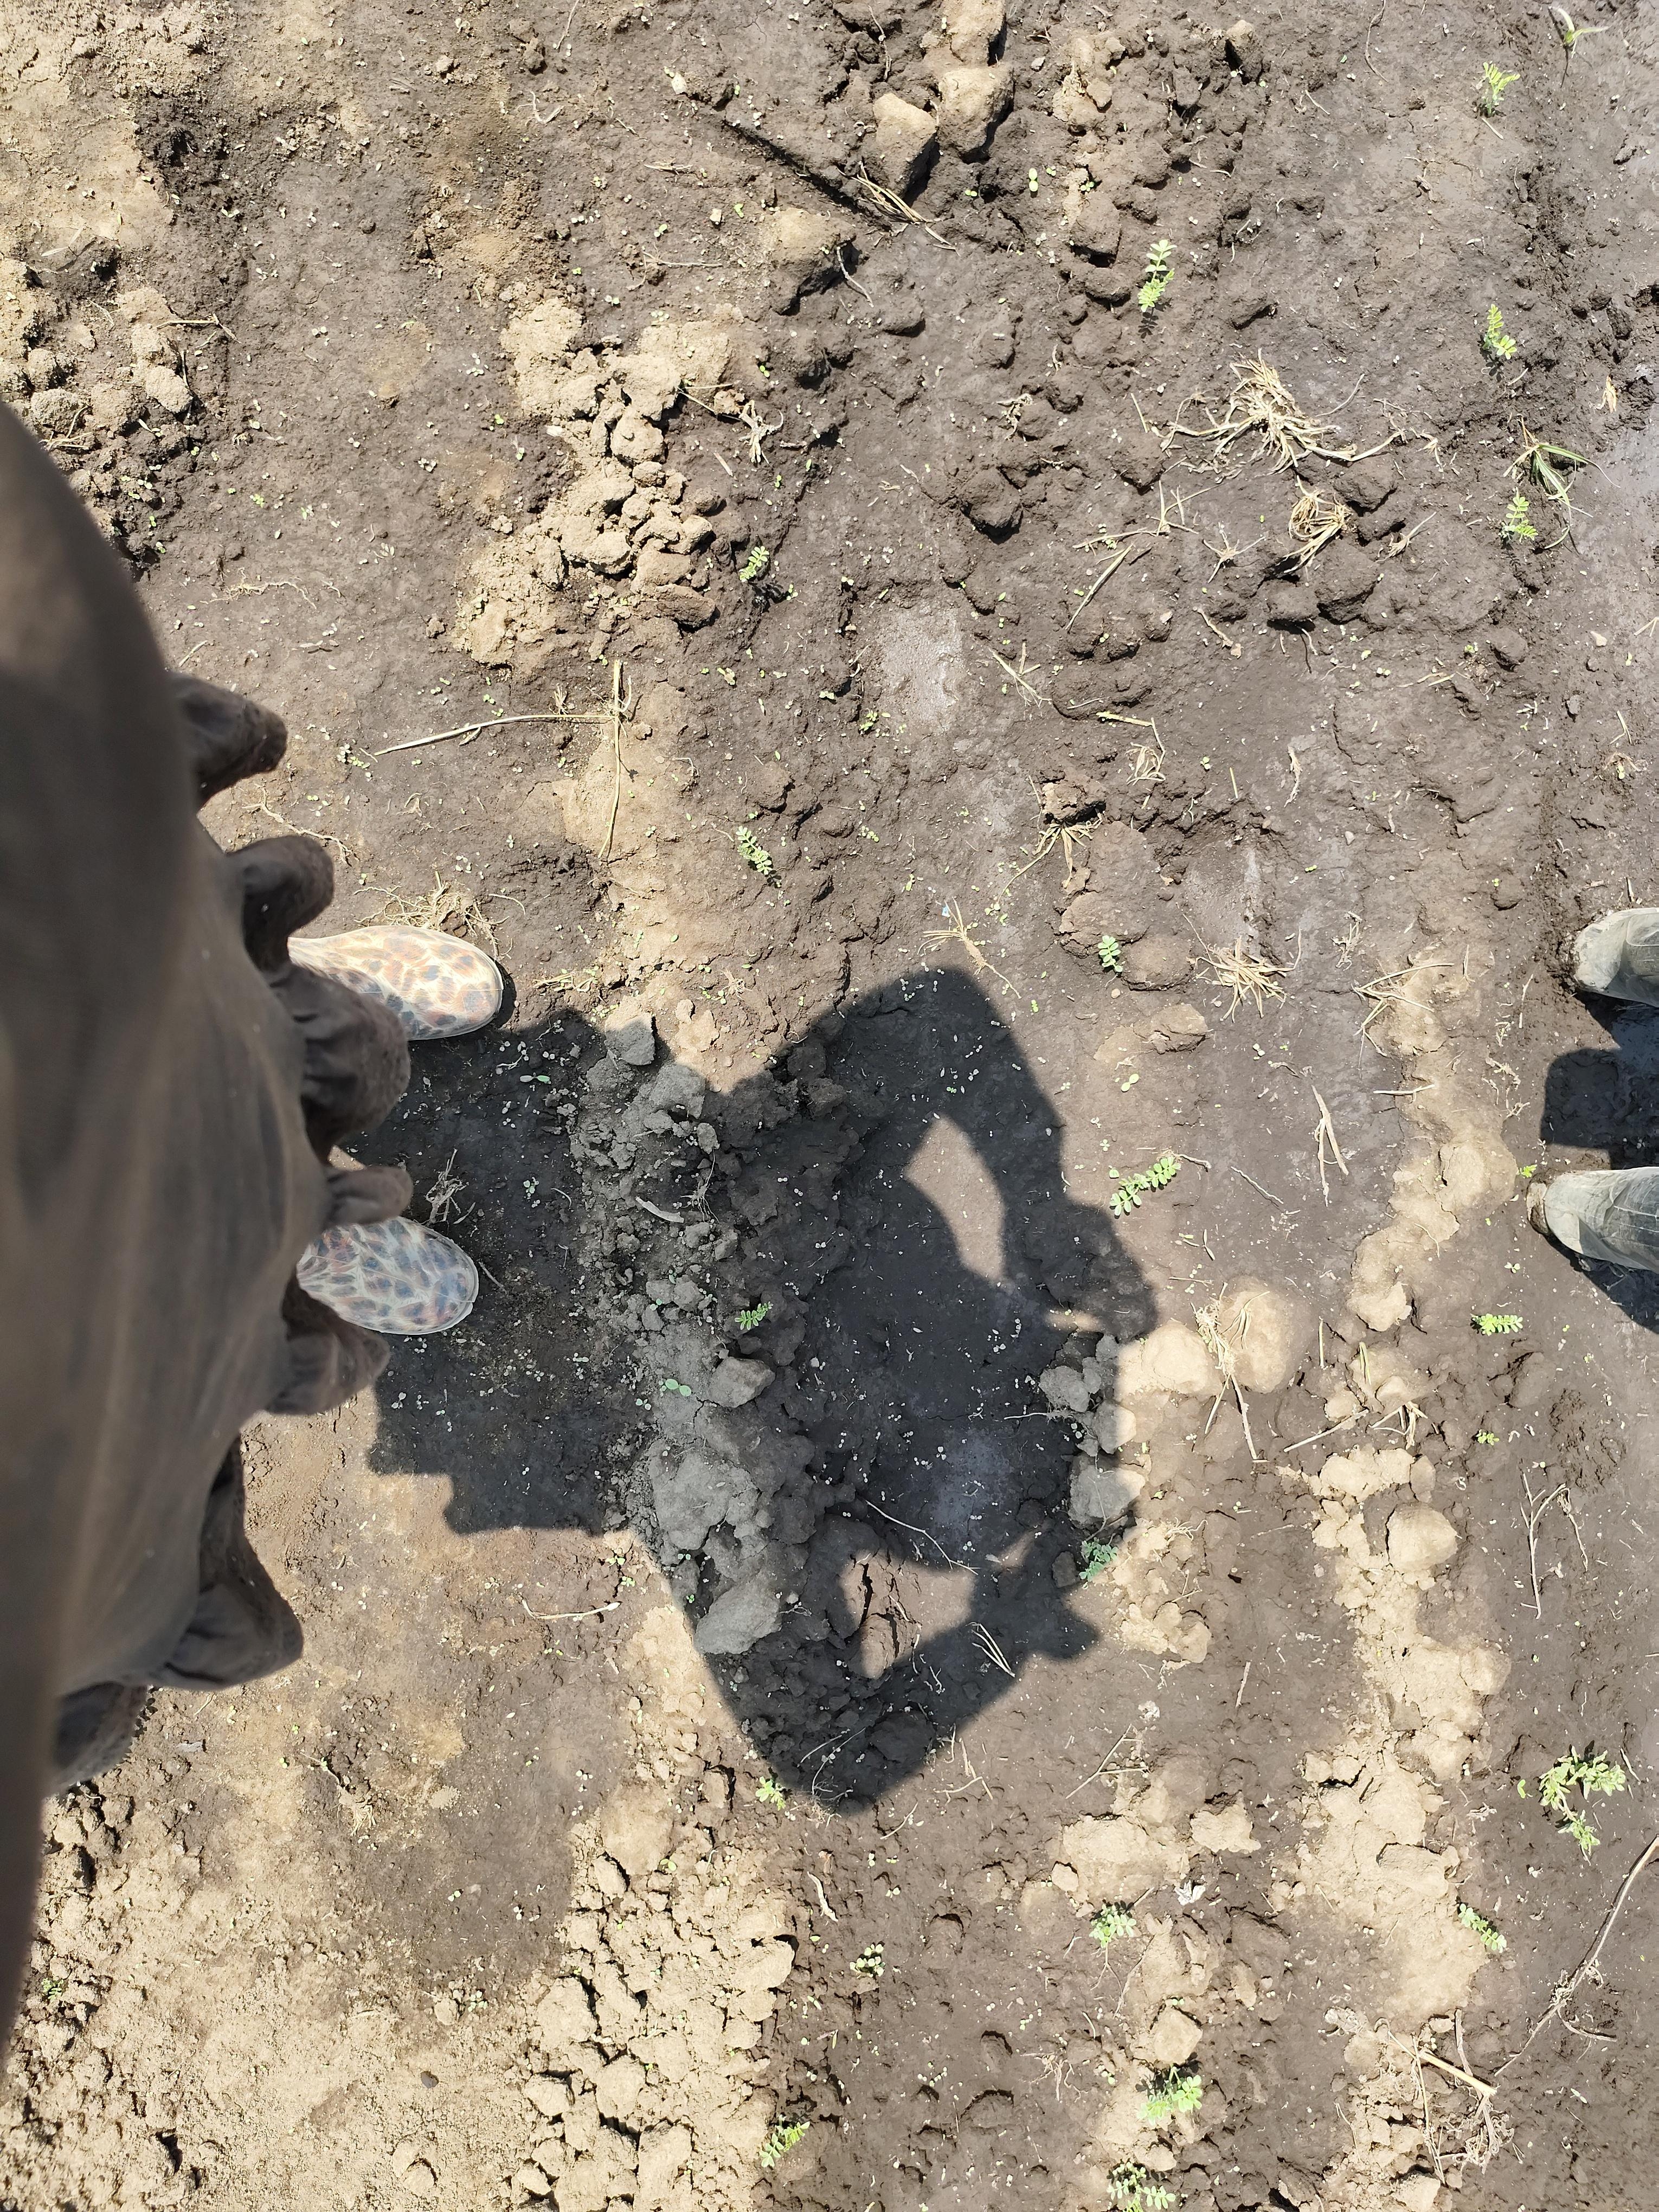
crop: chickpea
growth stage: emergence
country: Tanzania
